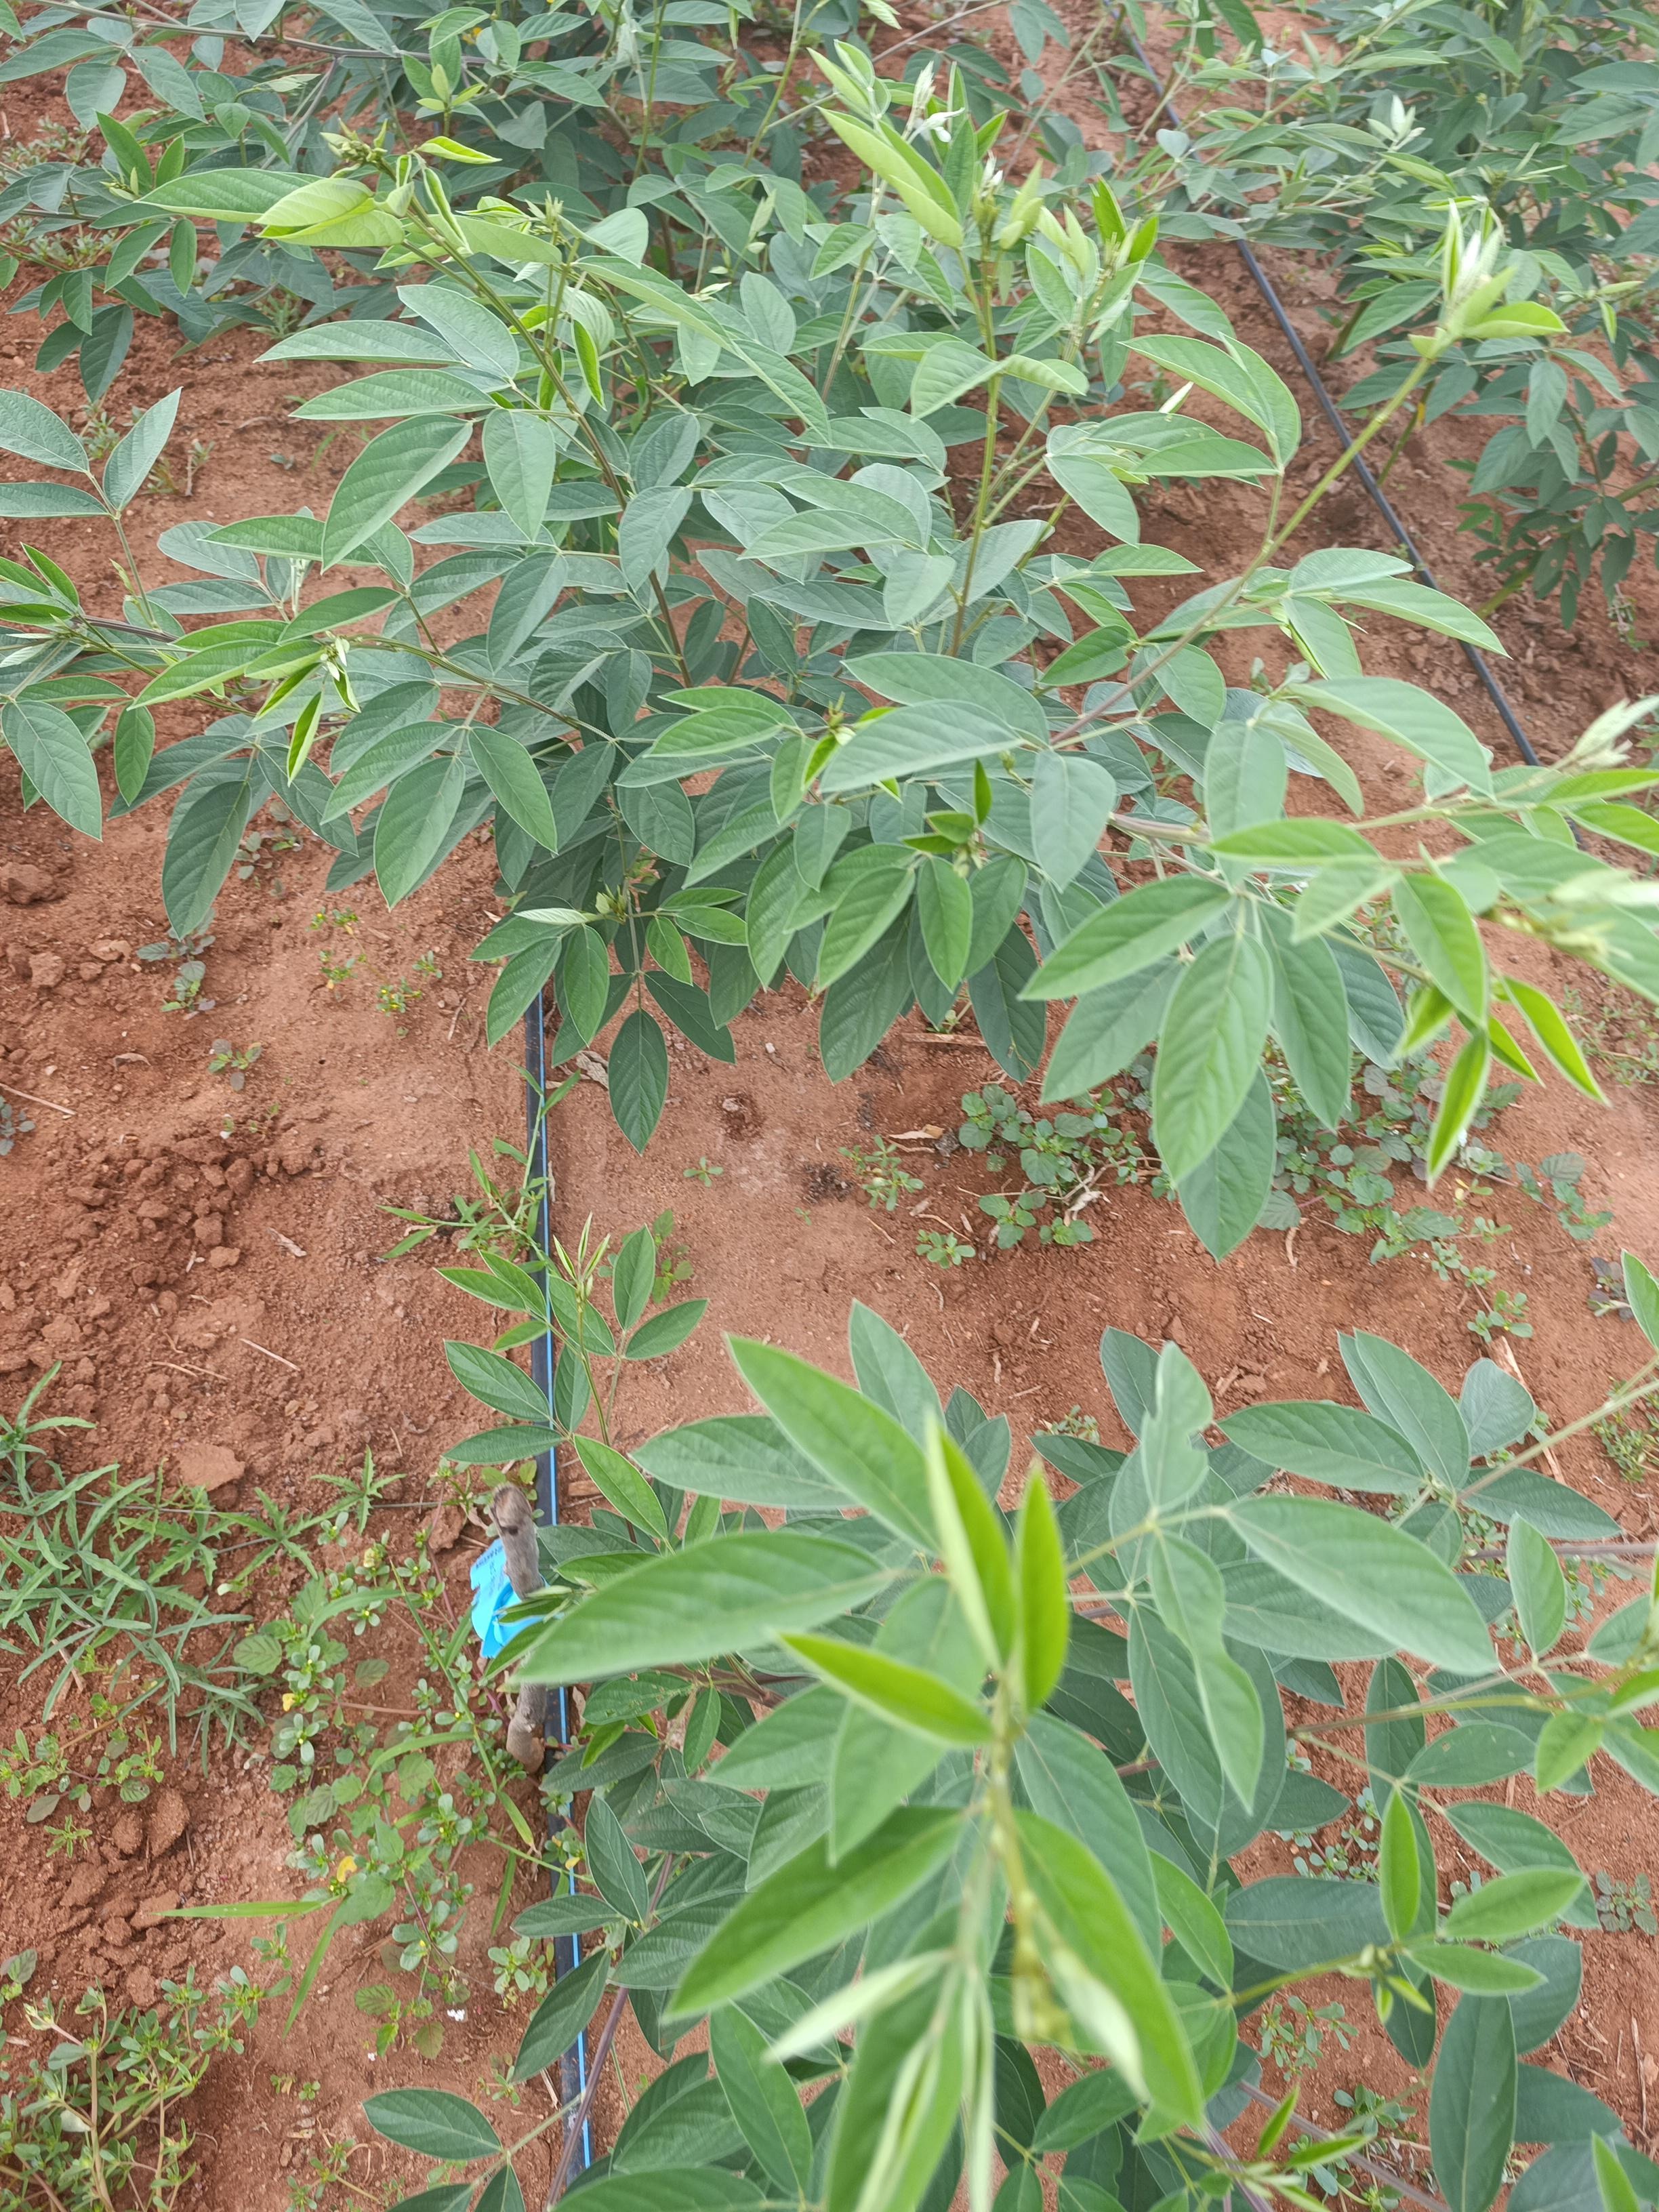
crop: pigeonpea
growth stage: vegetative
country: Kenya
